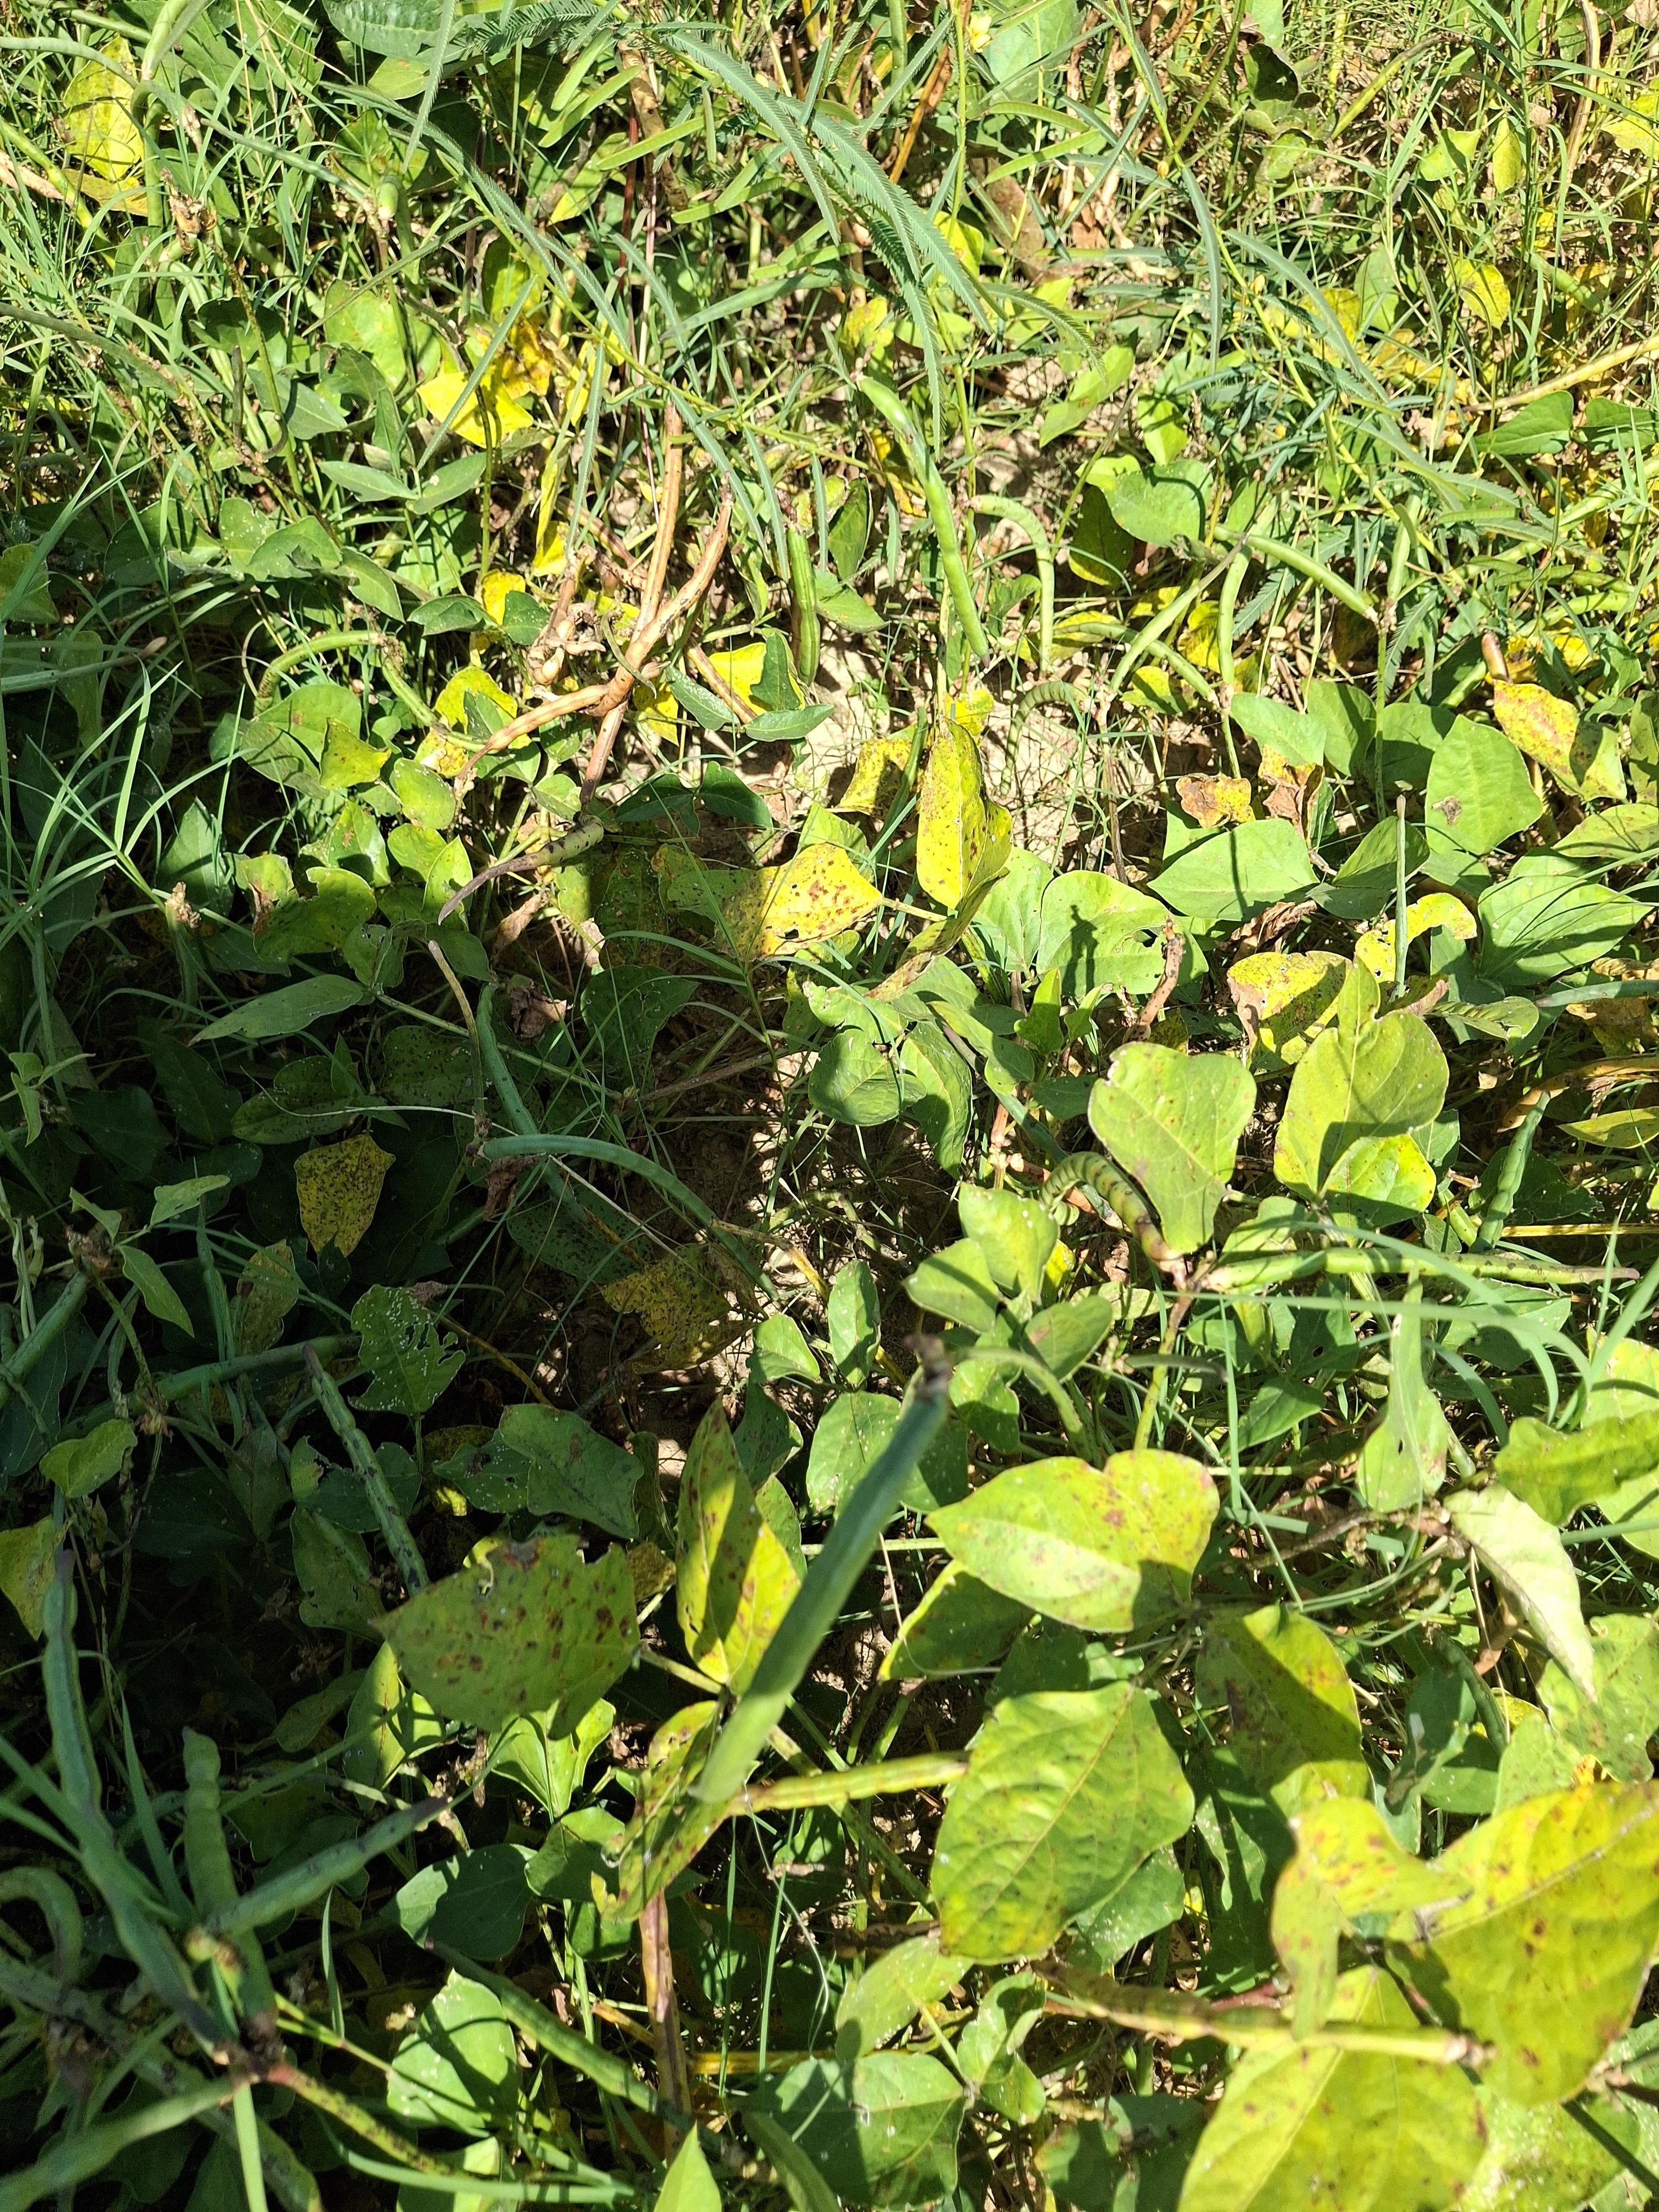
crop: cowpea
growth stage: maturity
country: Nigeria
